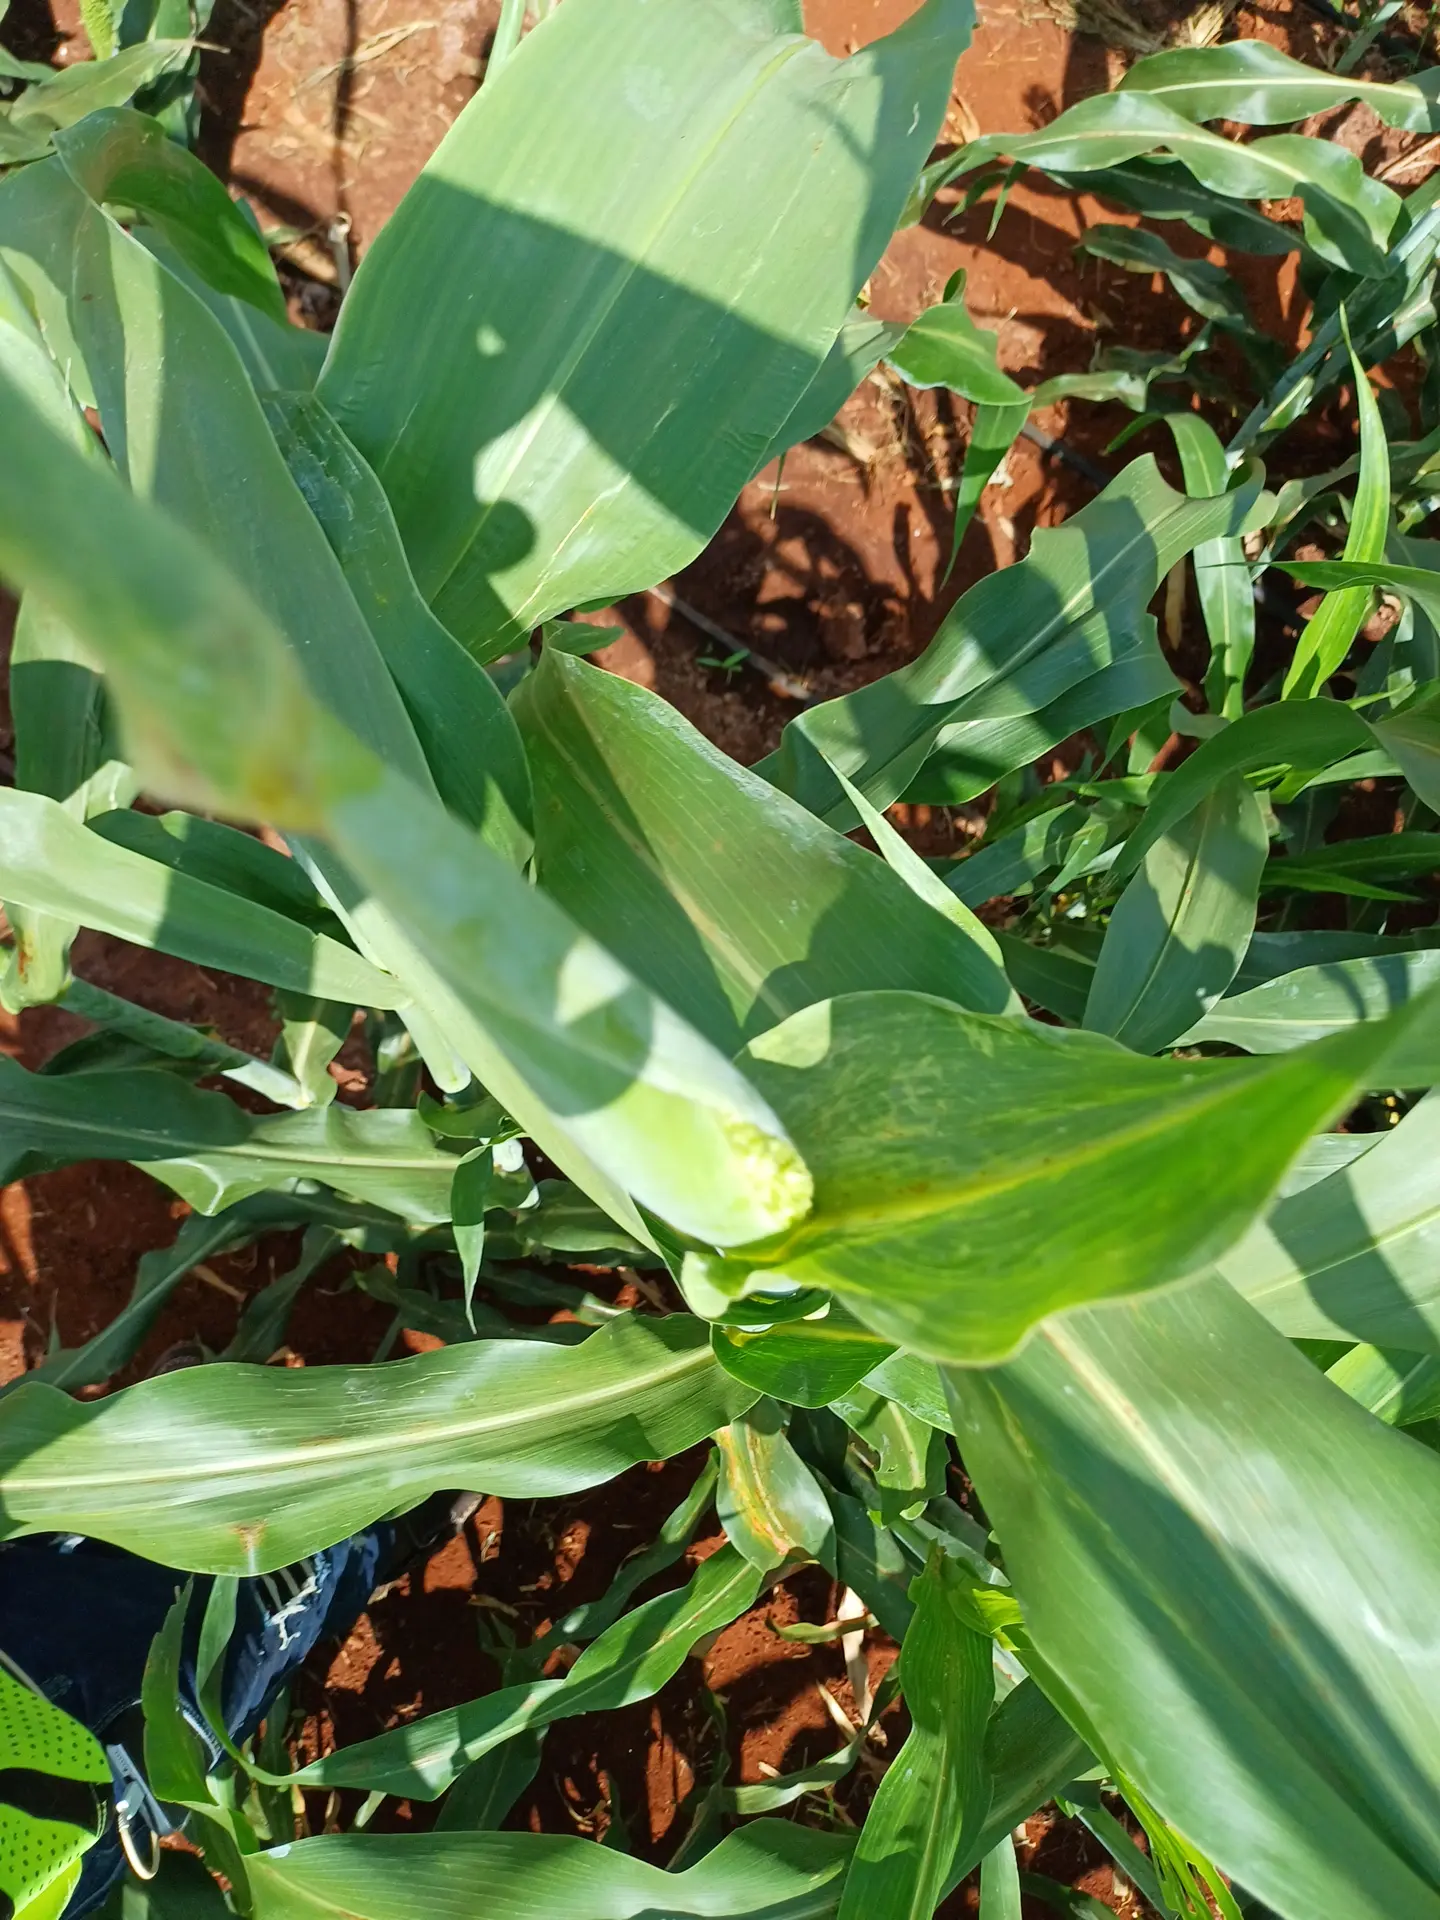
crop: sorghum
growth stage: heading tuber
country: Kenya
